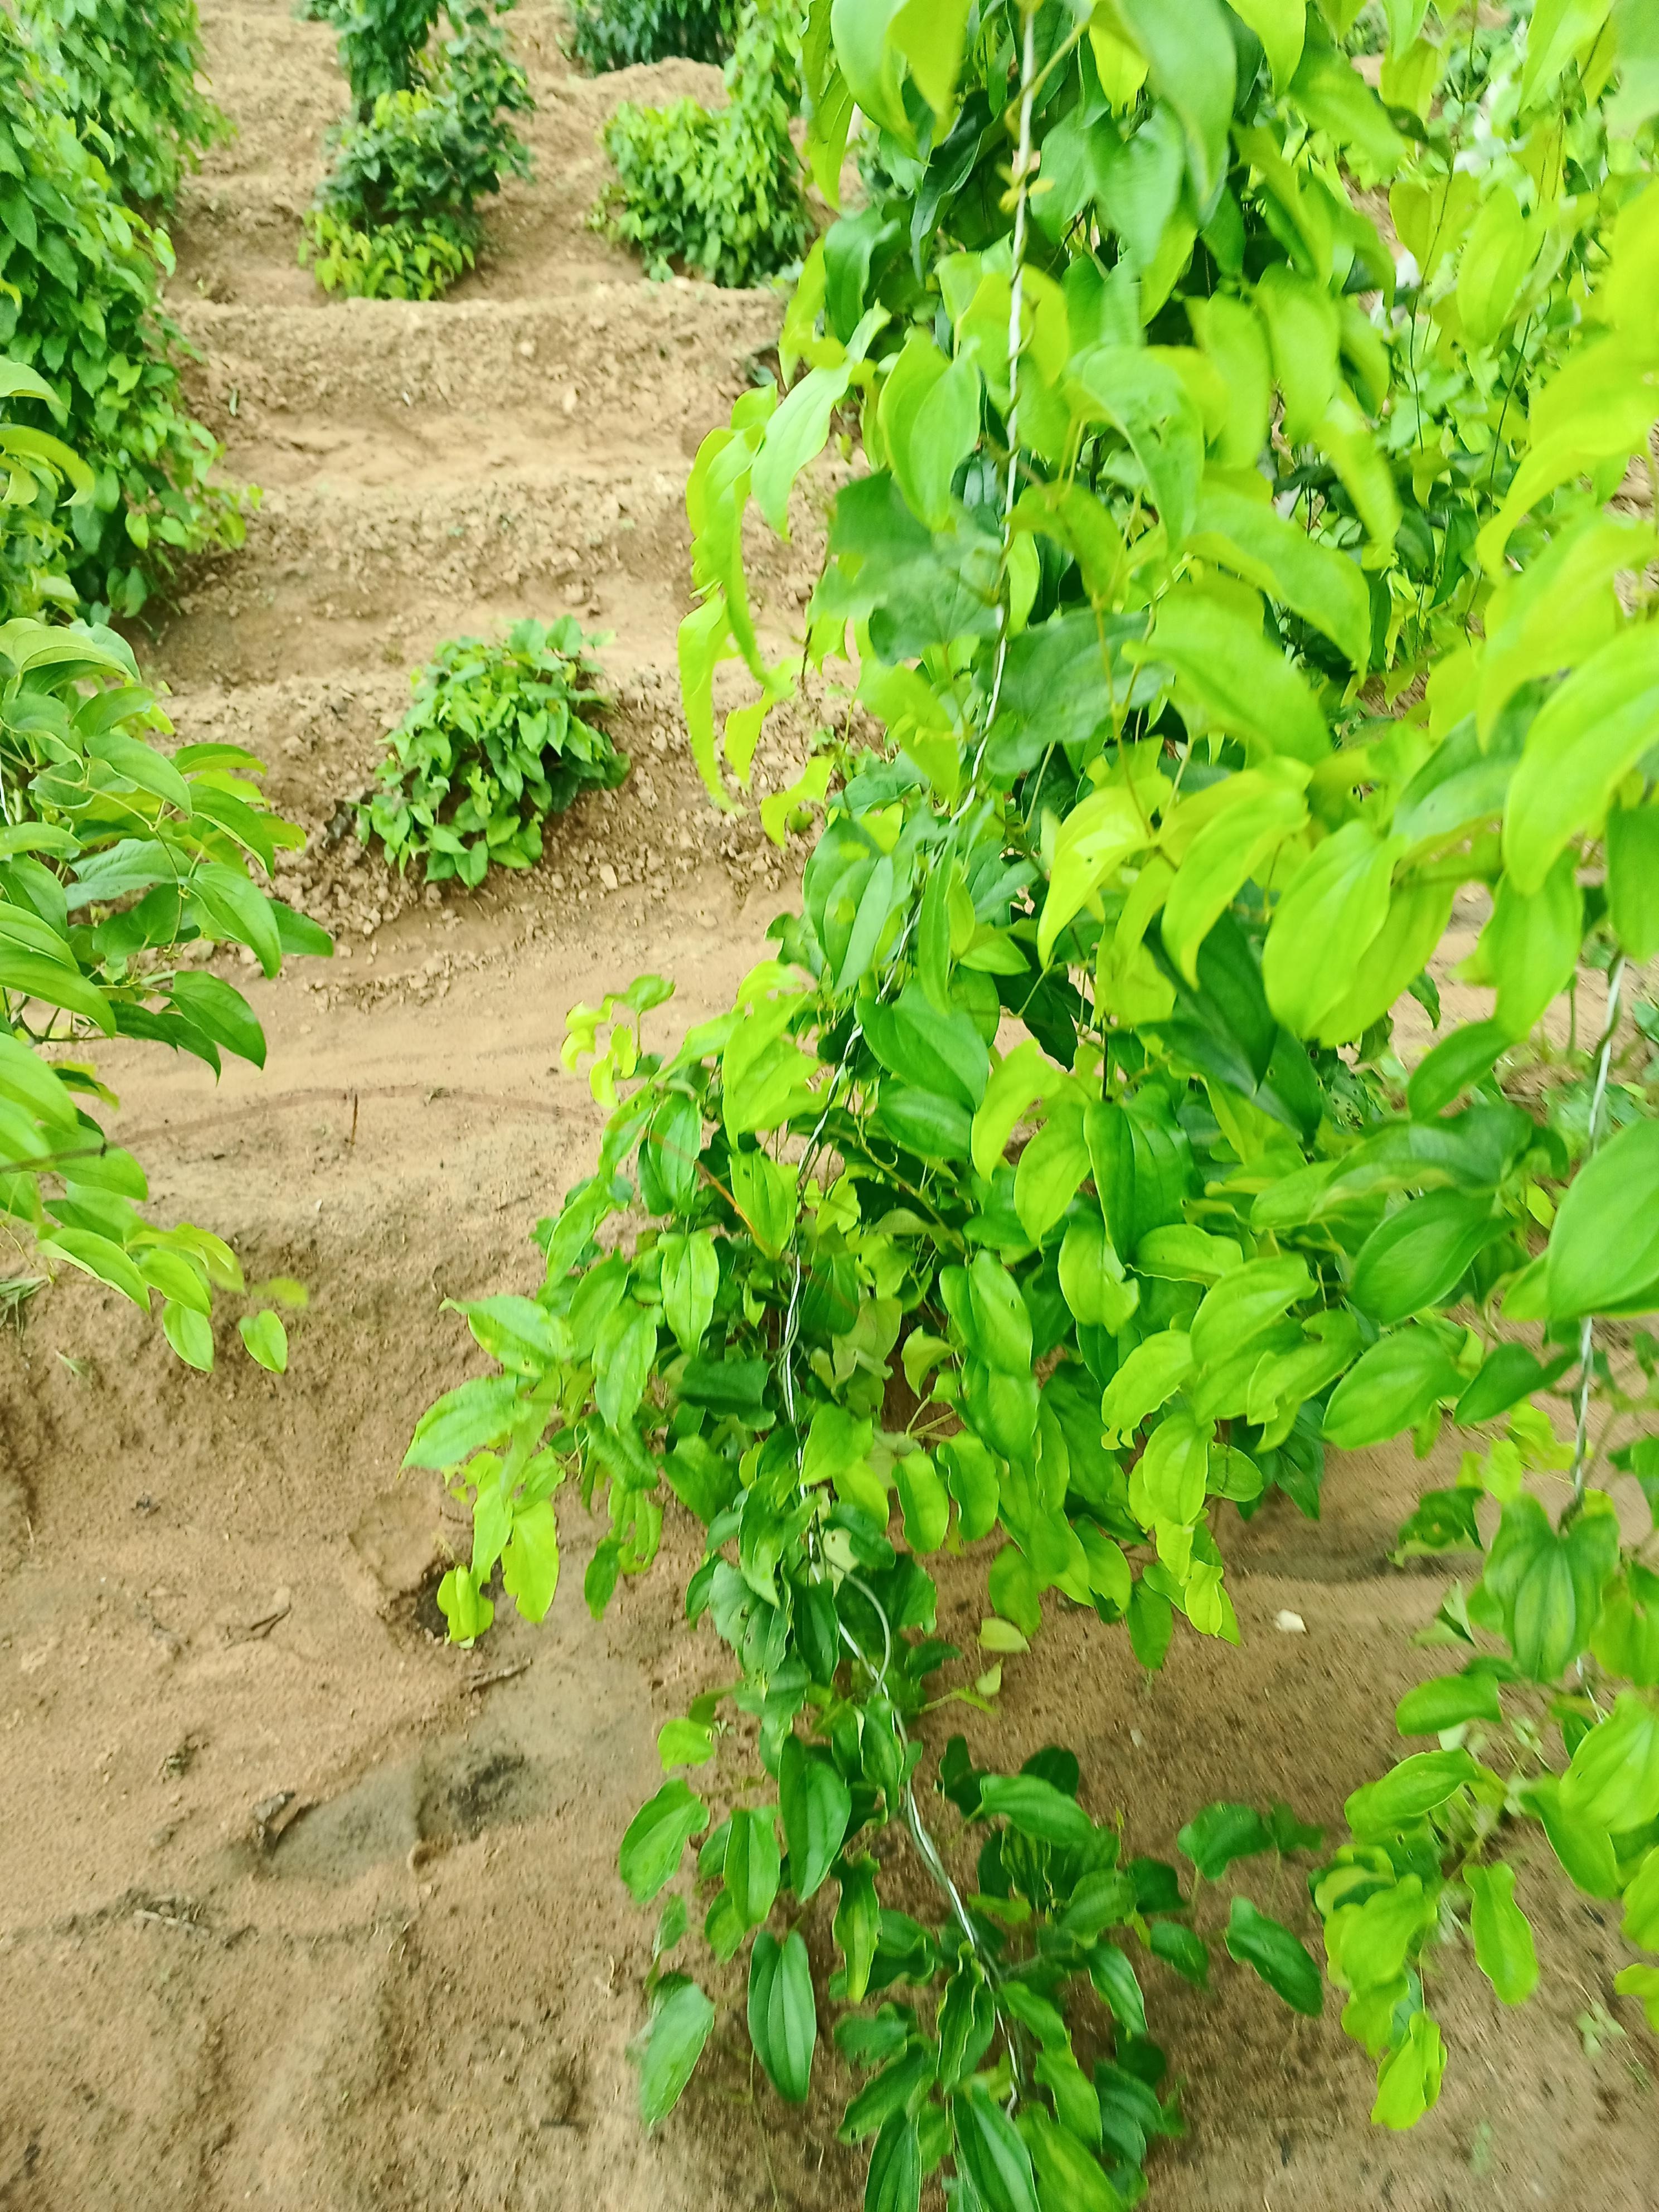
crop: yam
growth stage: vegetative
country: Nigeria
